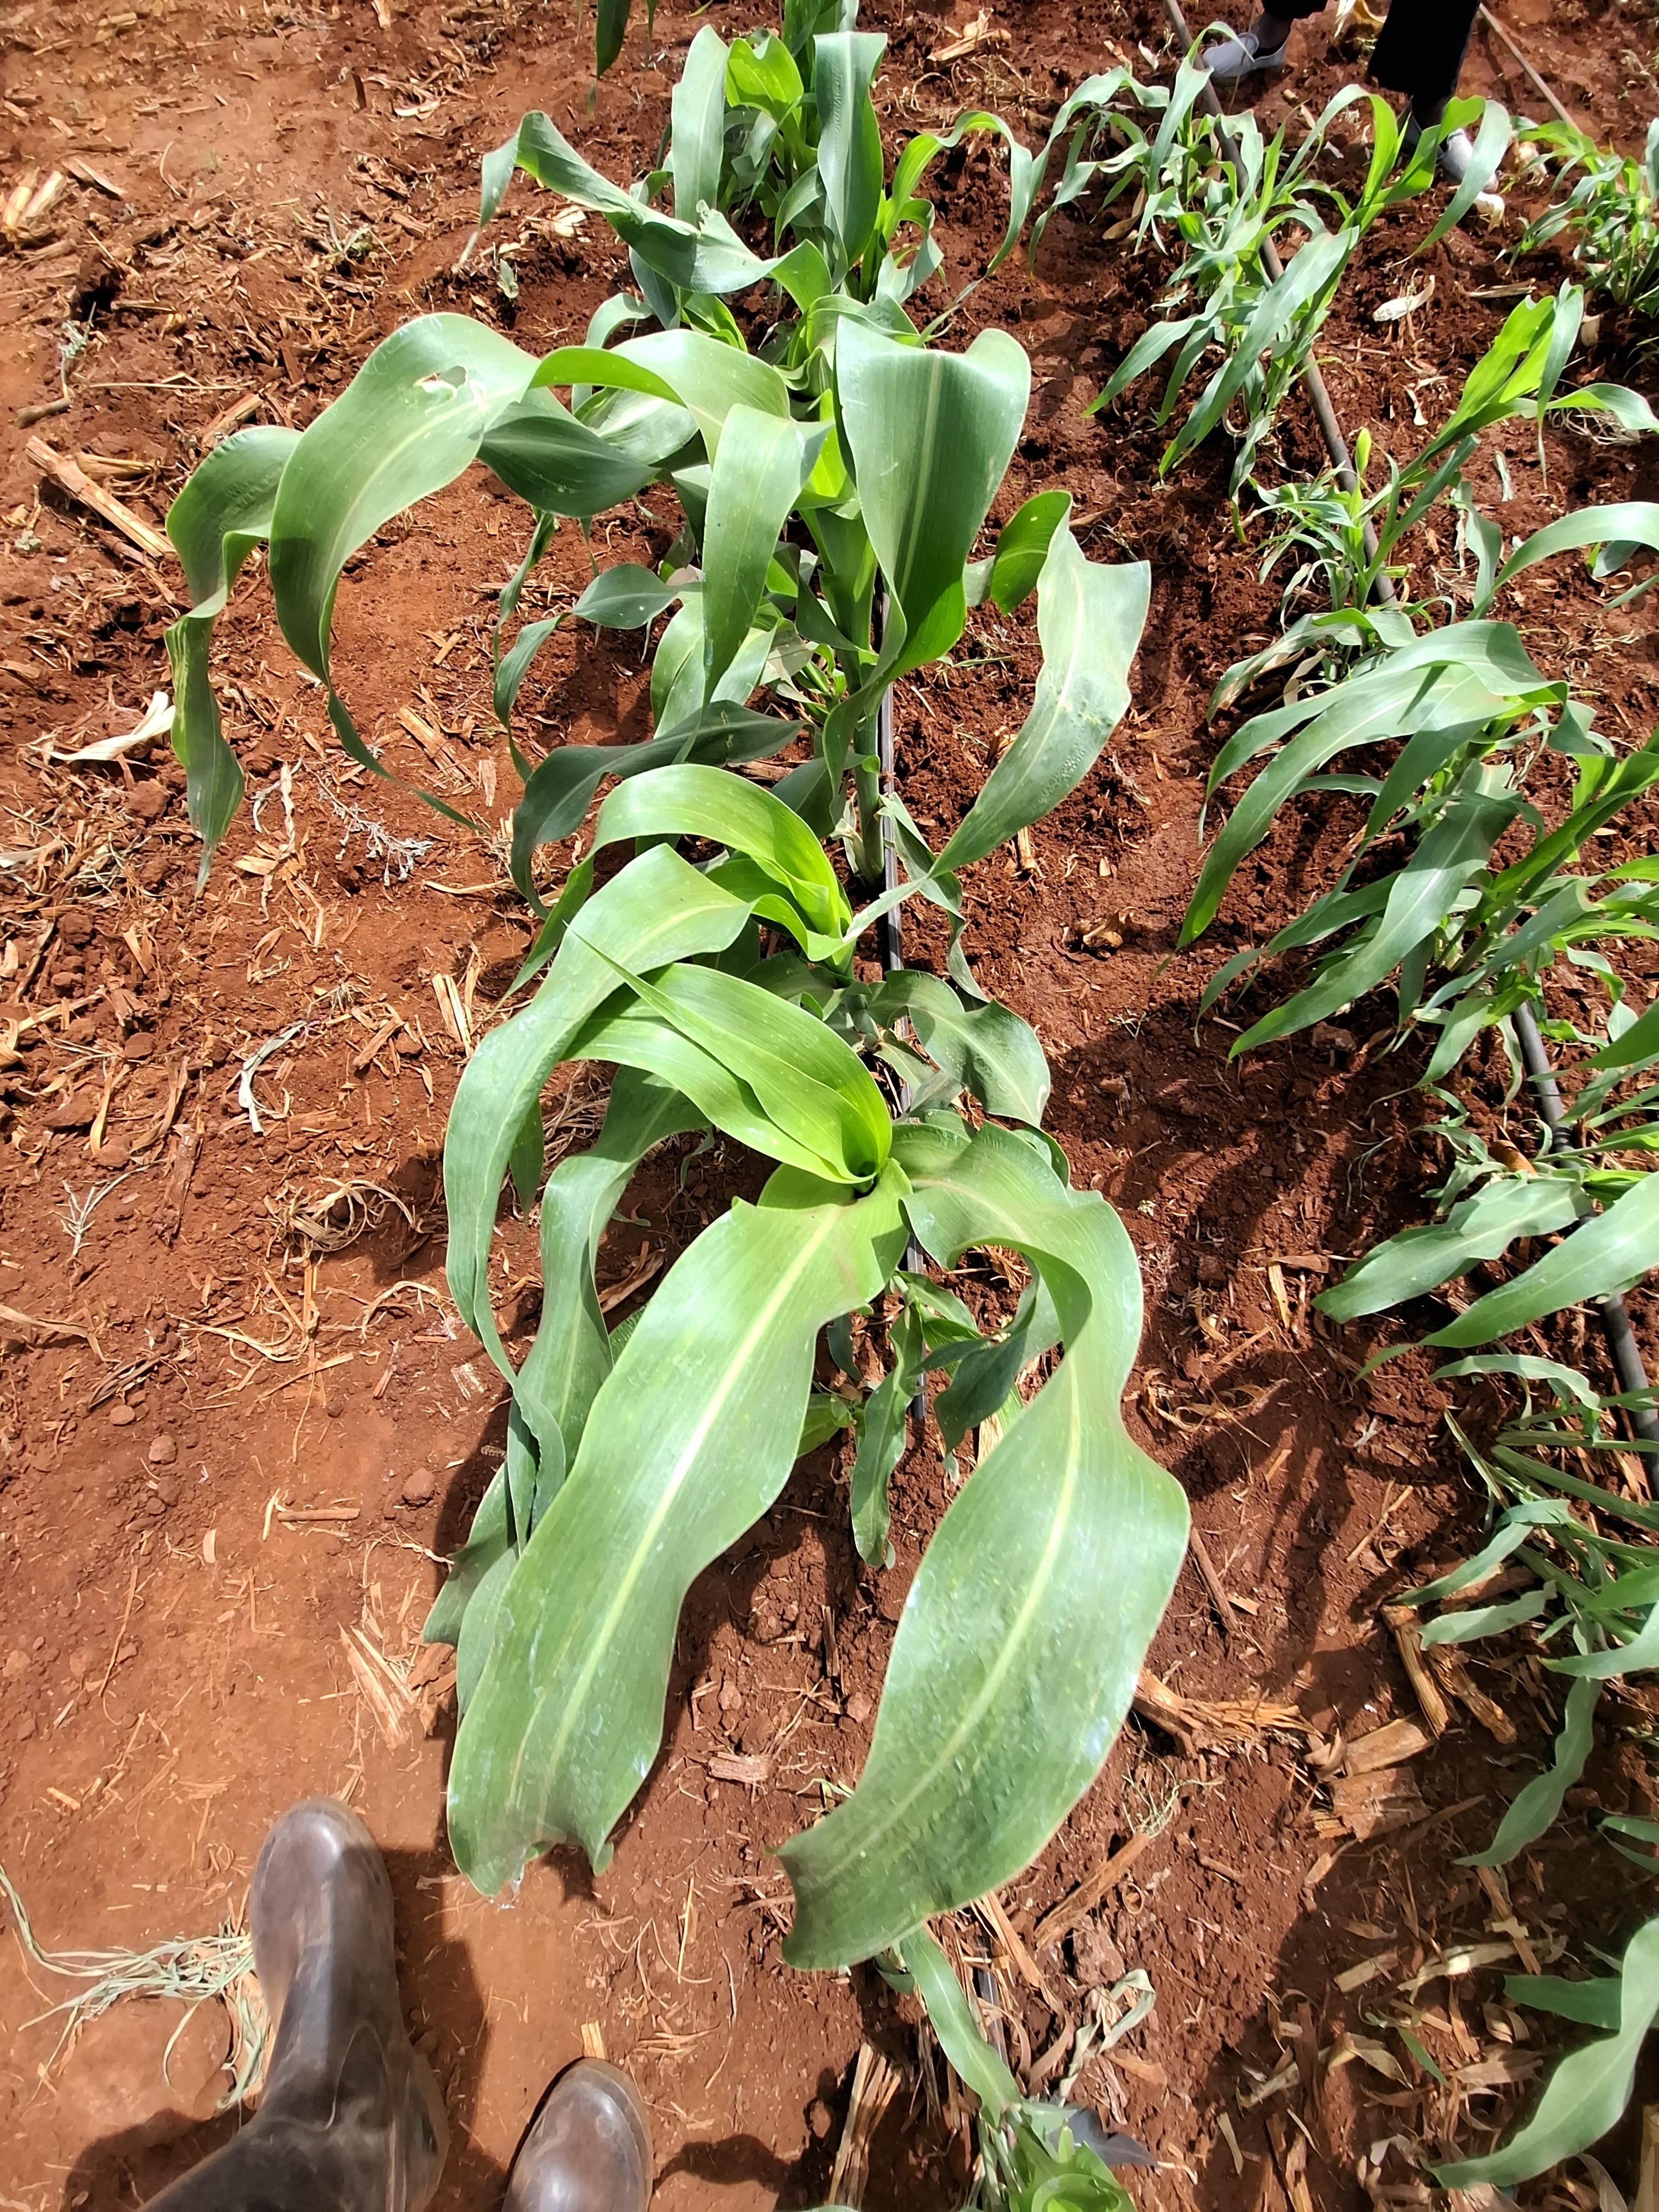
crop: sorghum
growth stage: flowering
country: Kenya
